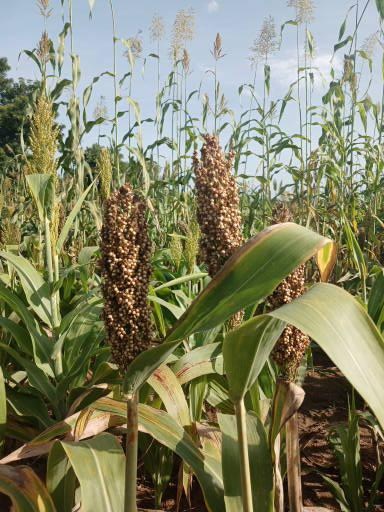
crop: sorghum
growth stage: filling grain
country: Senegal
